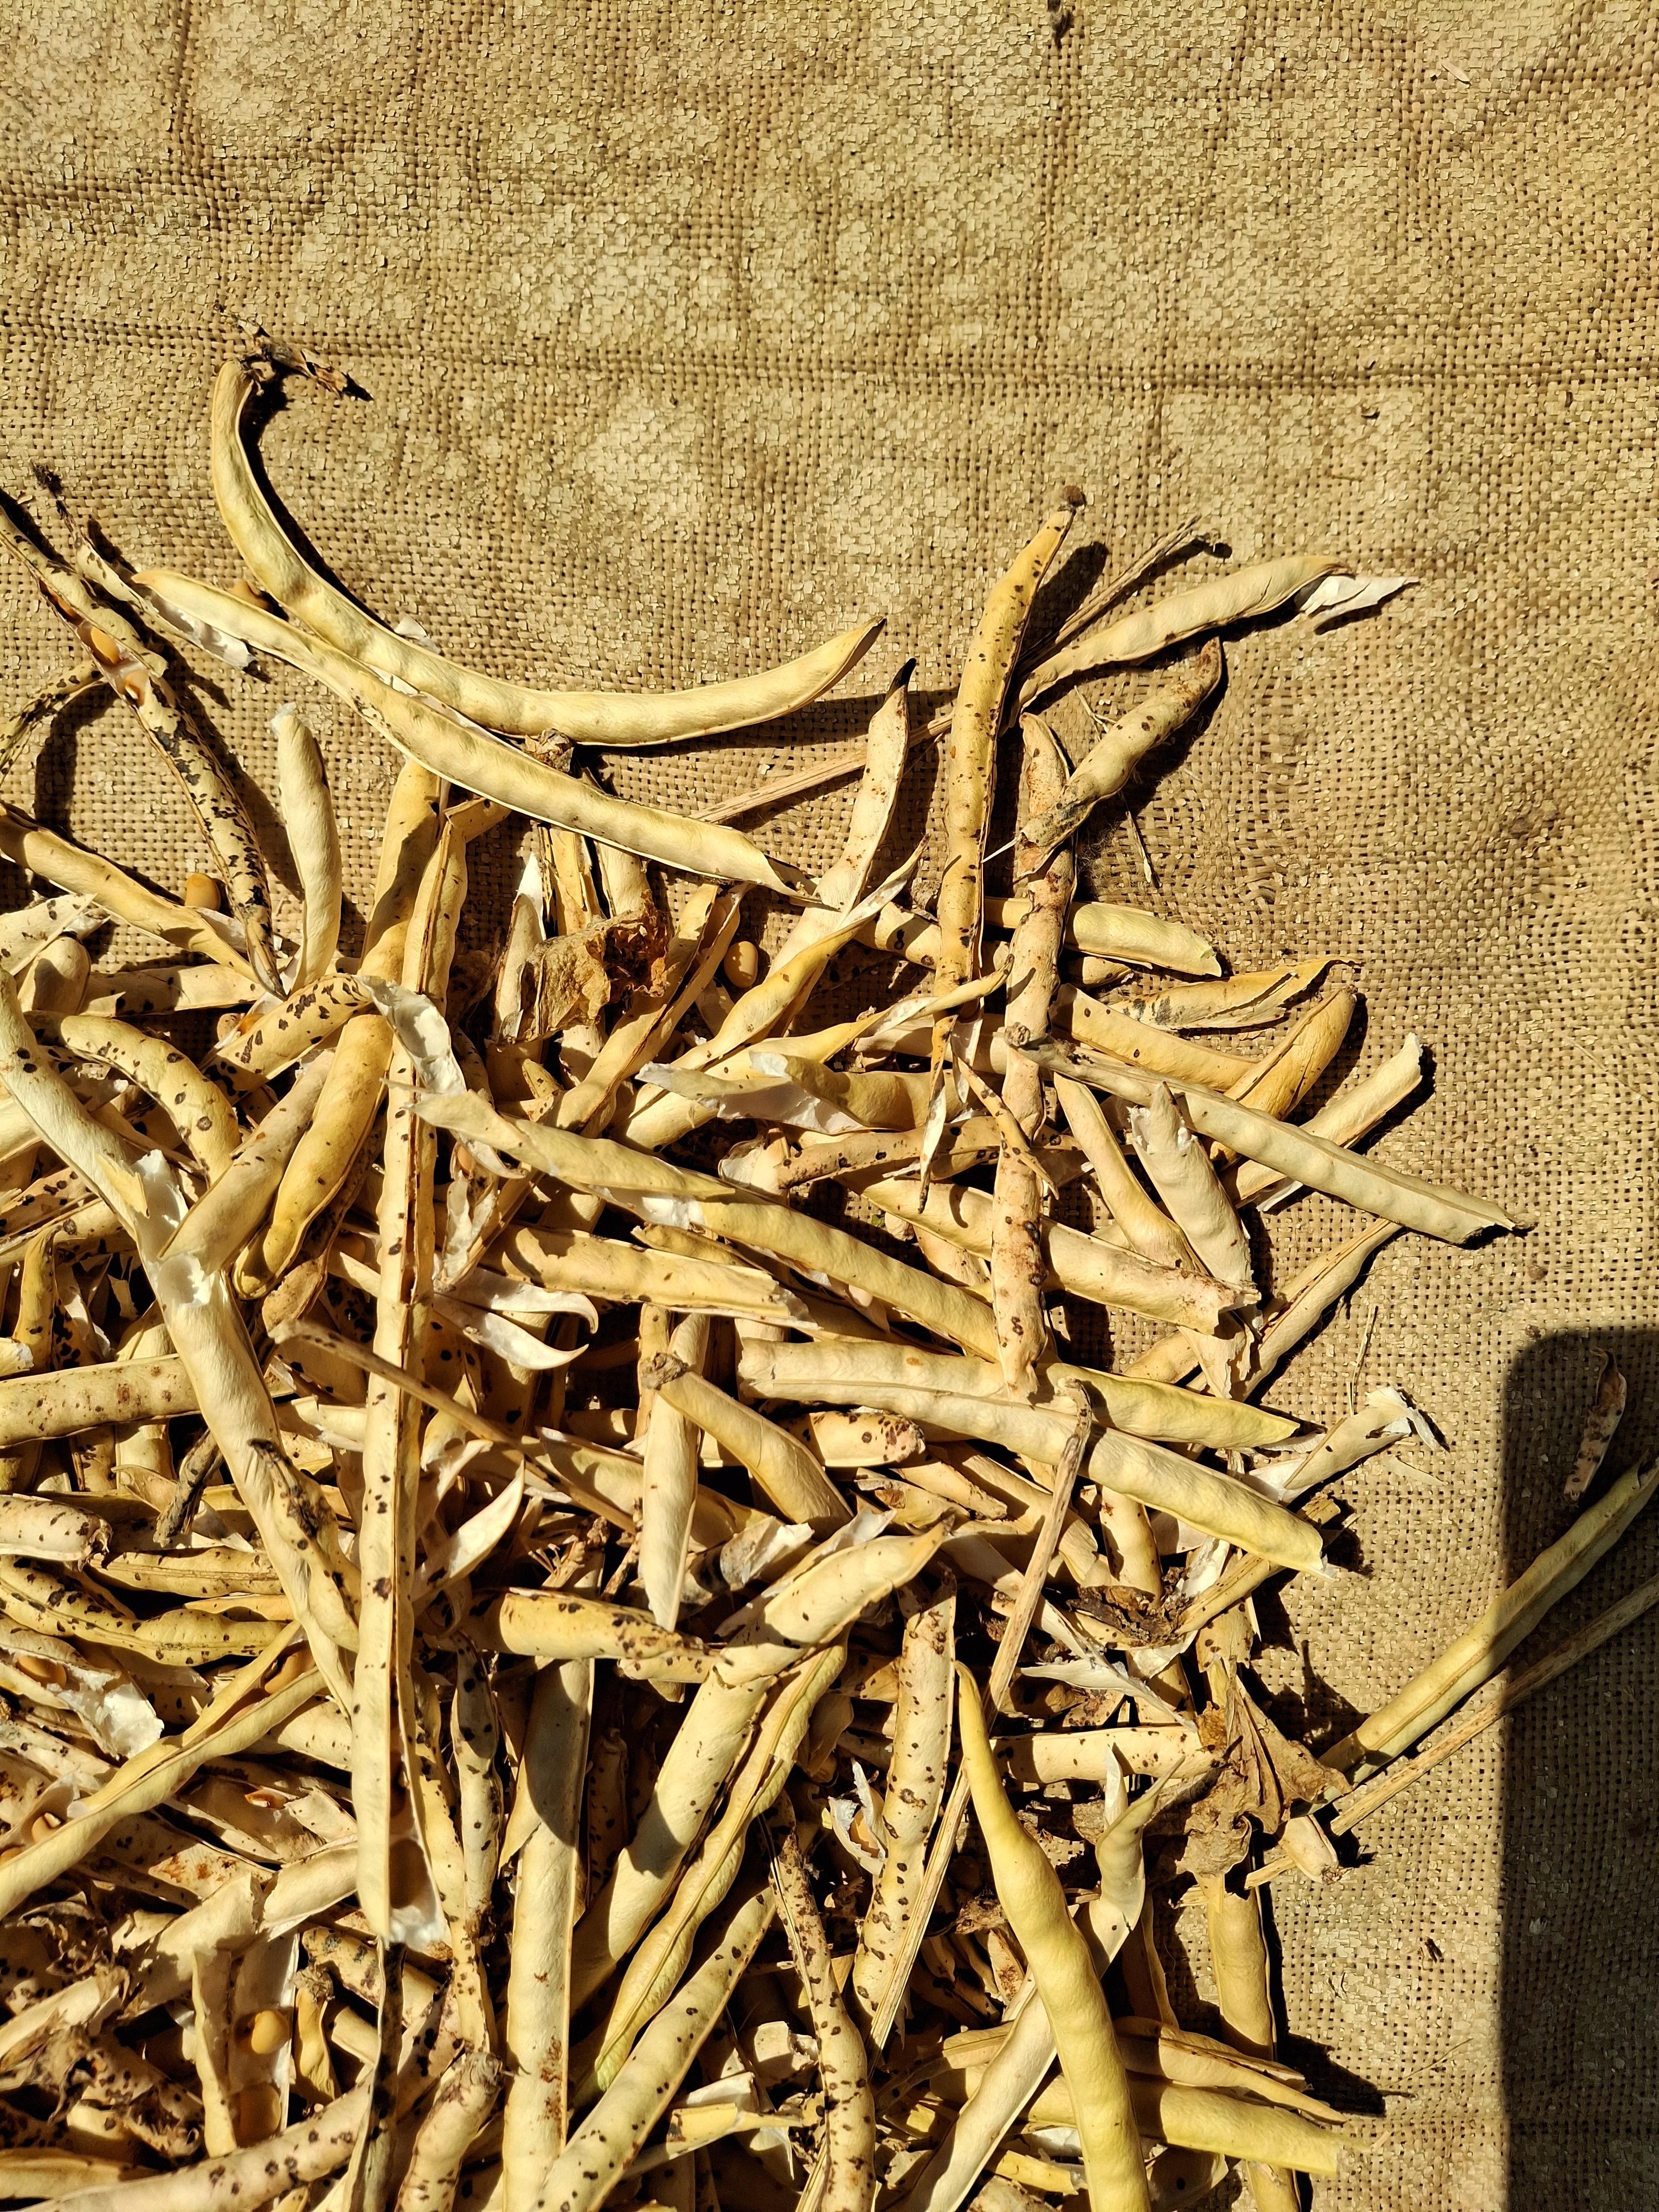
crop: cowpea
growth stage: harvest
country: Nigeria
